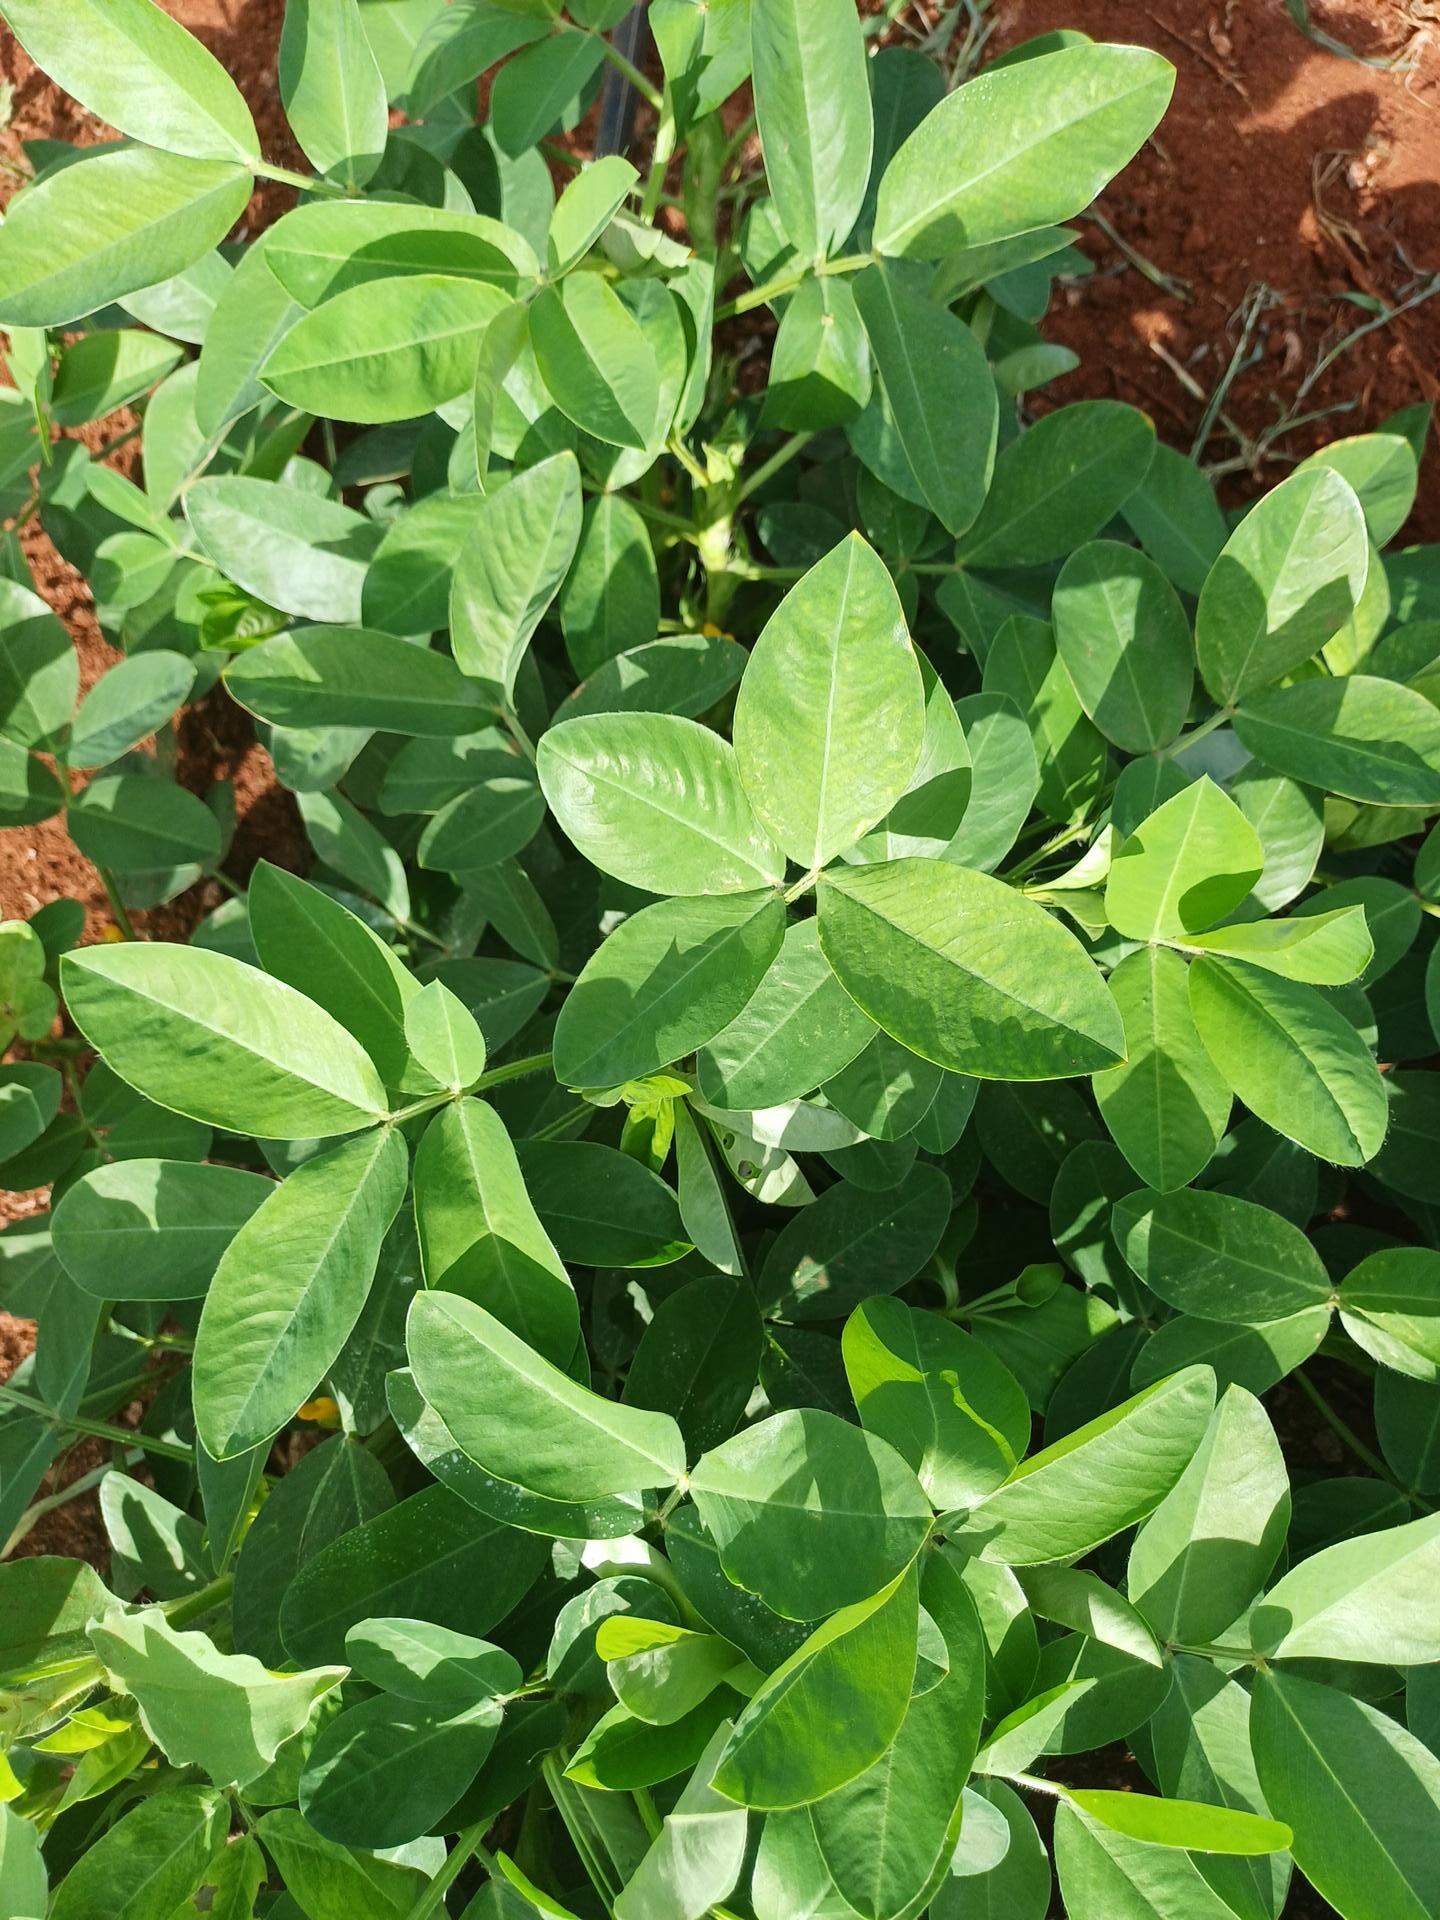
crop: groundnut
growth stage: flowering
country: Kenya
